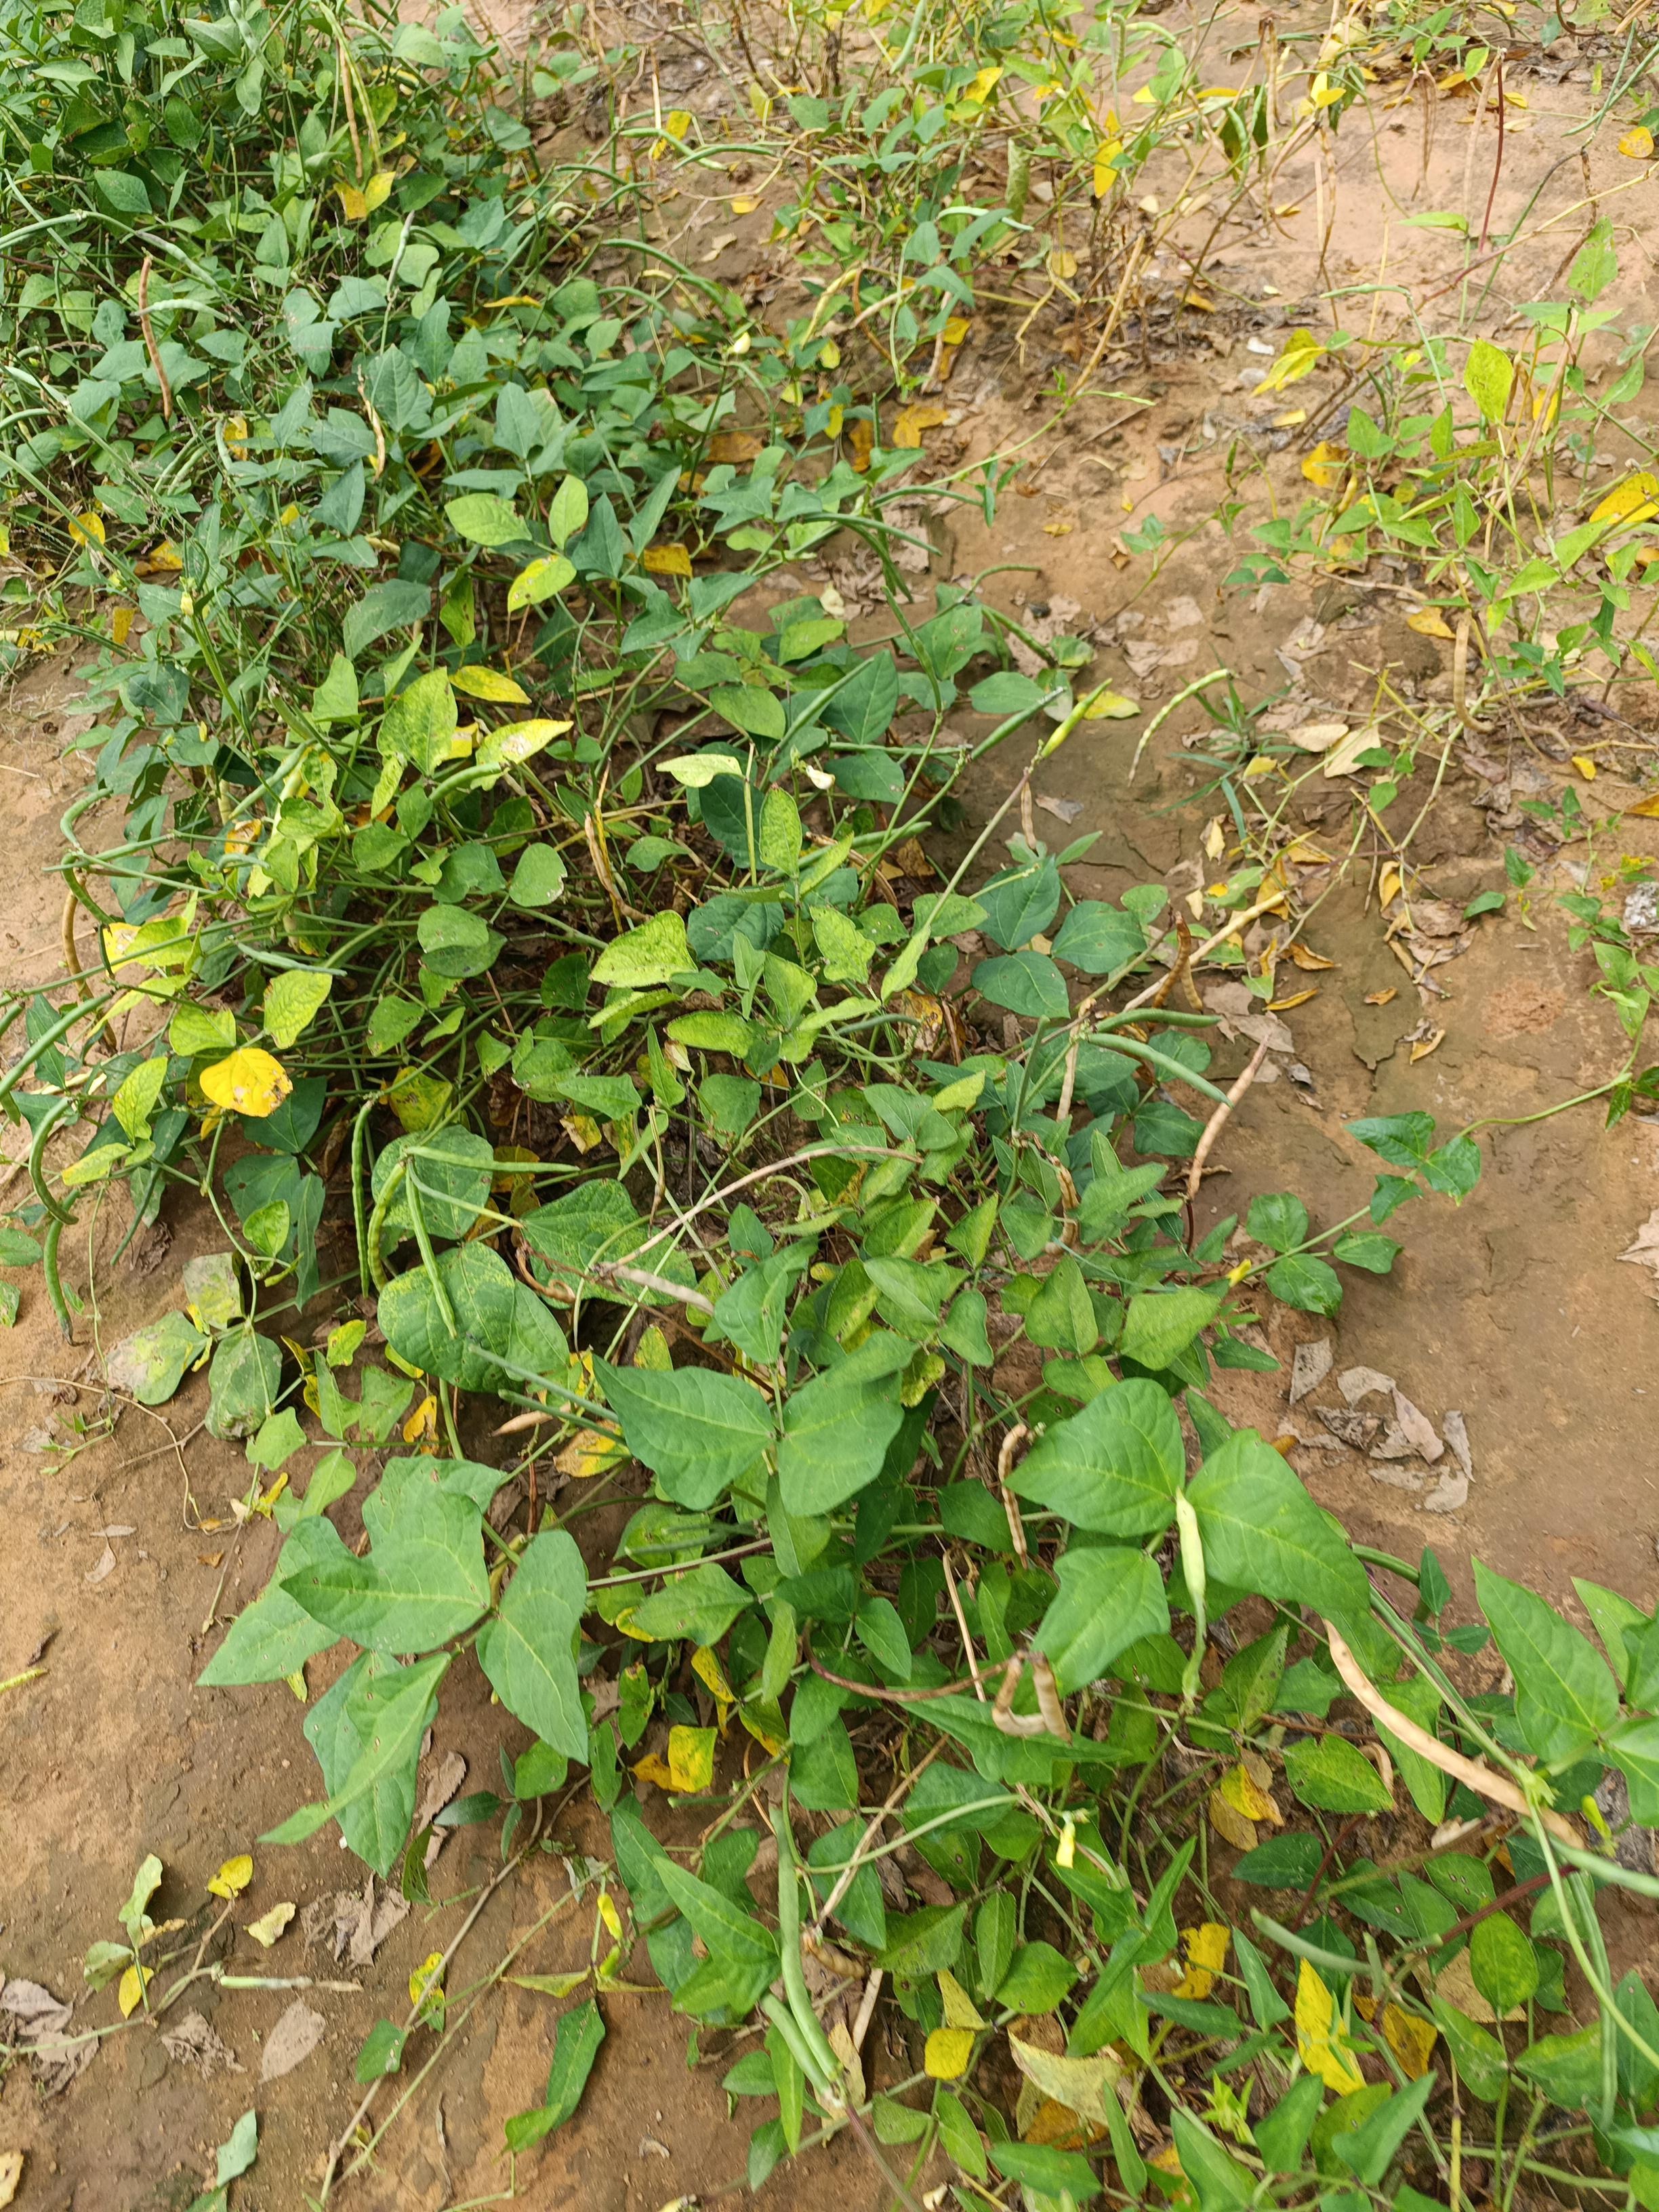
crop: cowpea
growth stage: maturity
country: Nigeria
